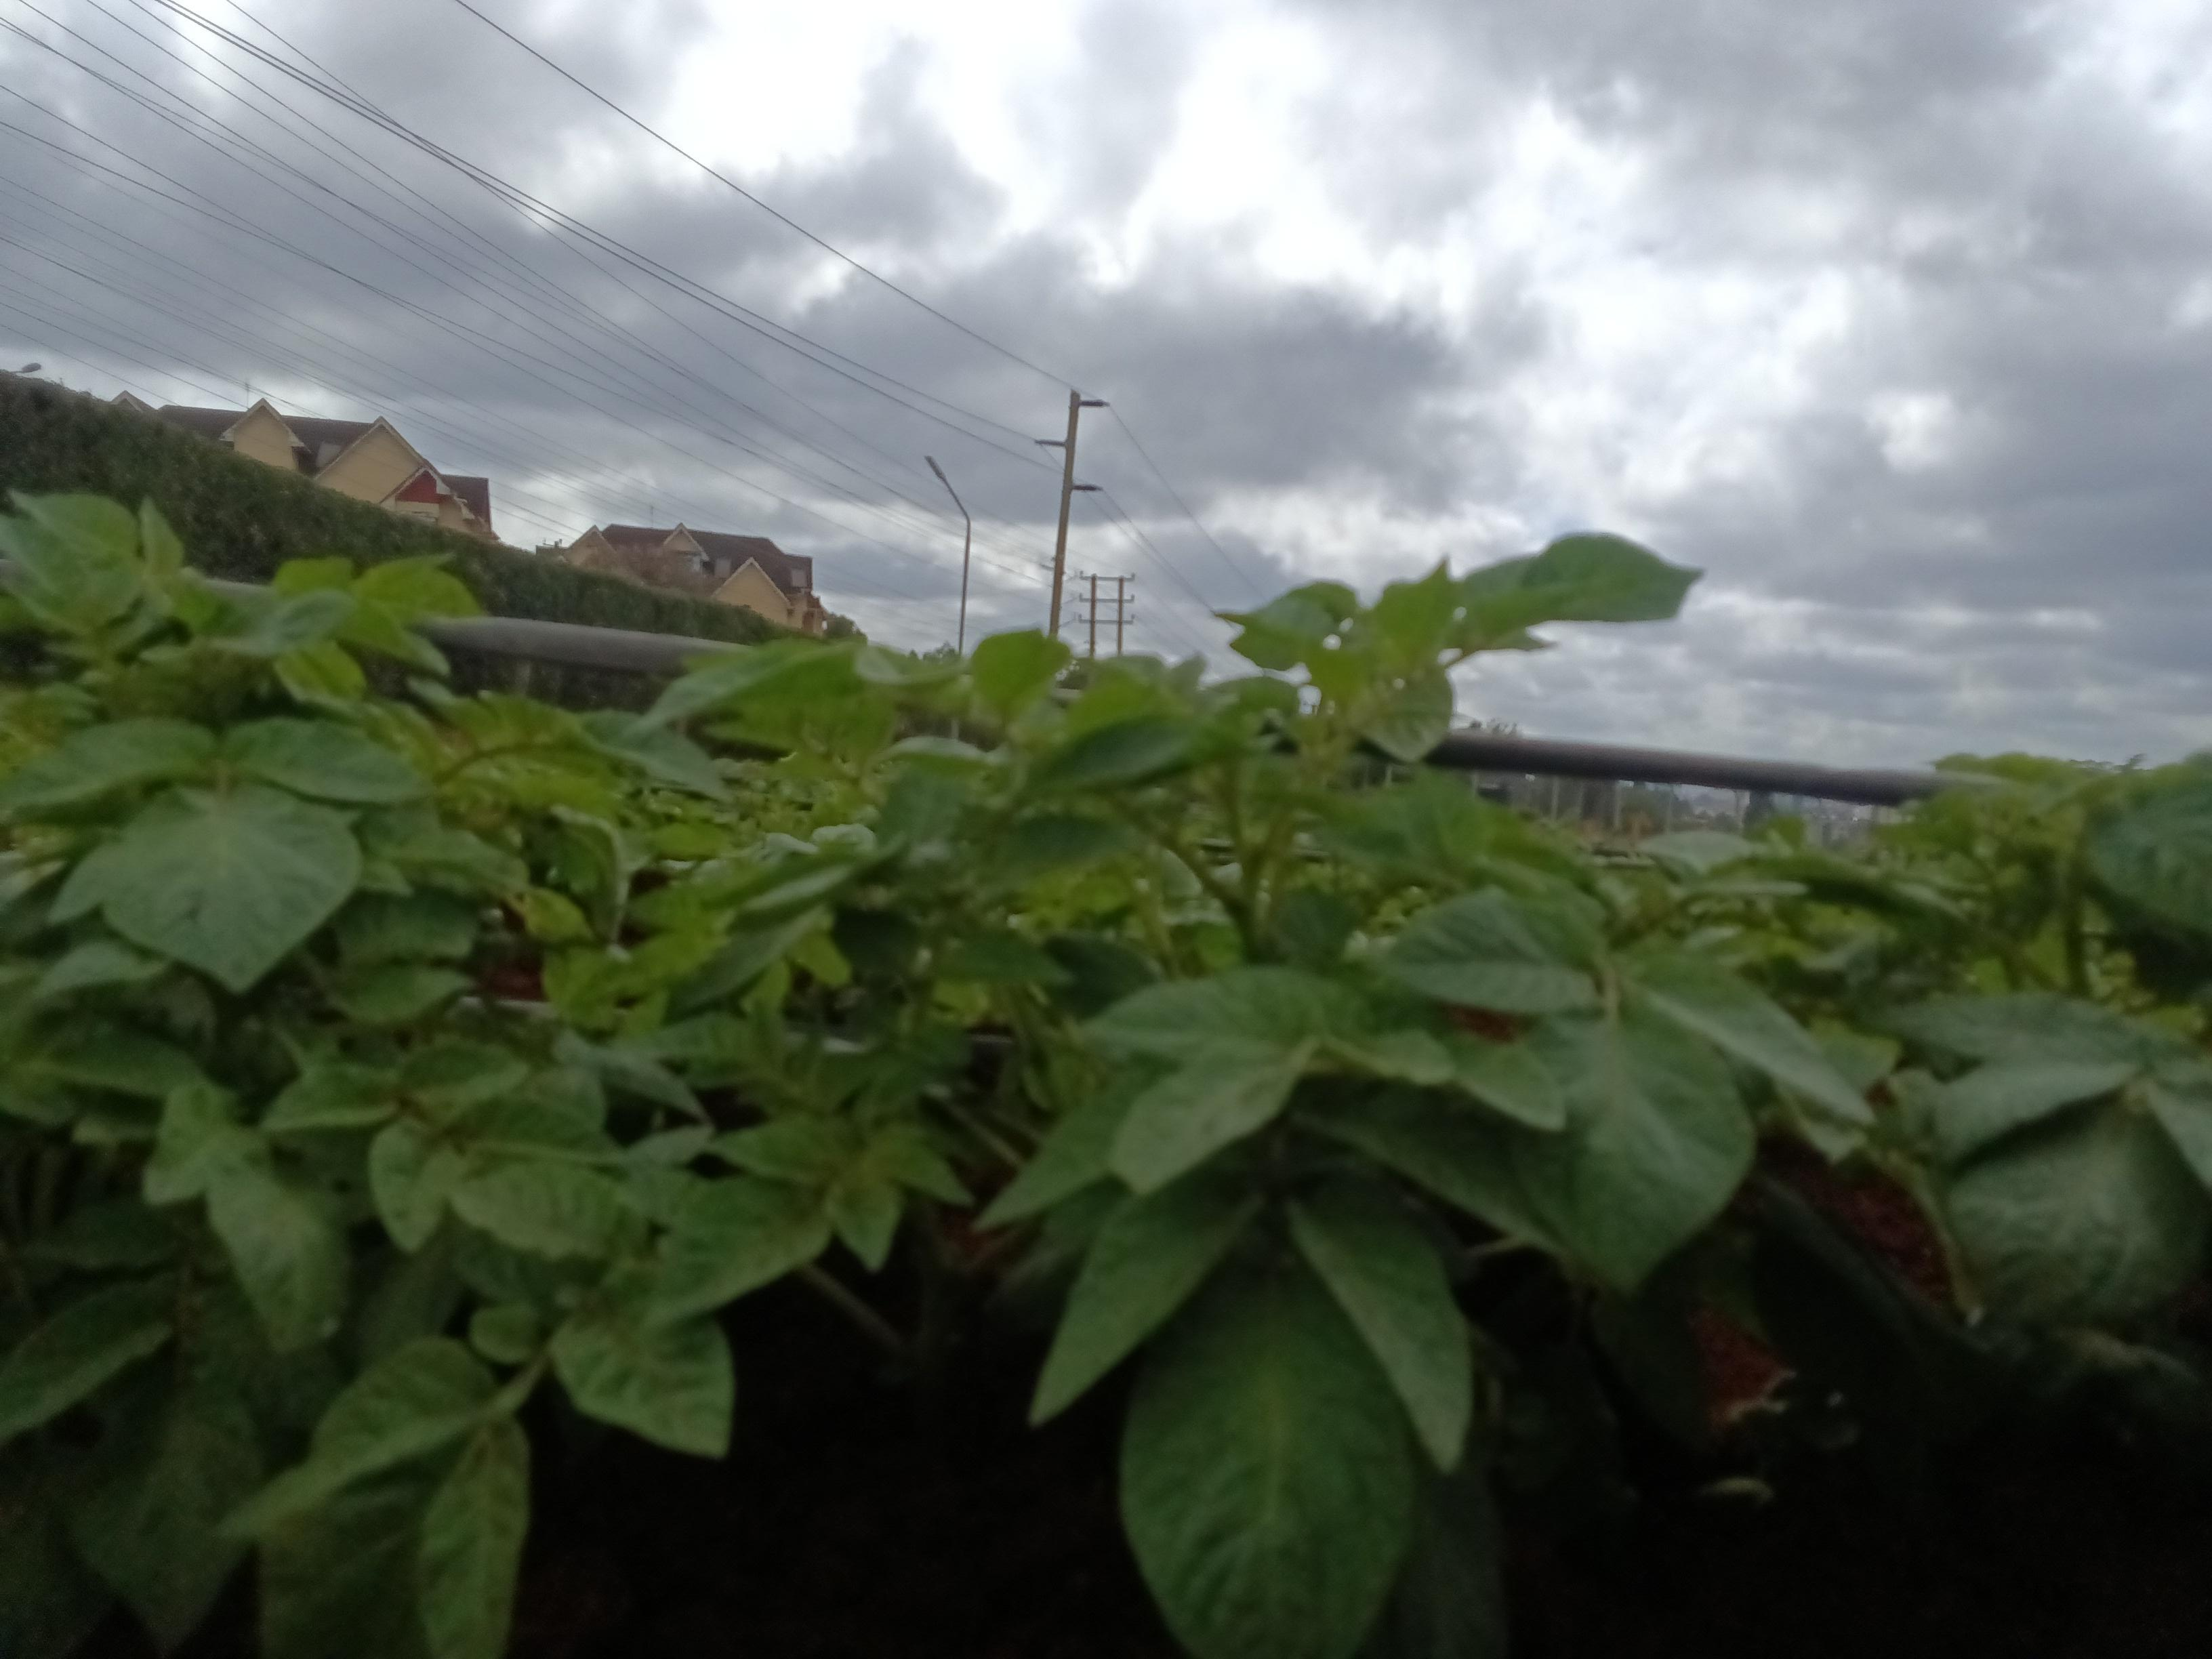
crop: potato
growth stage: vegetative
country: Kenya
